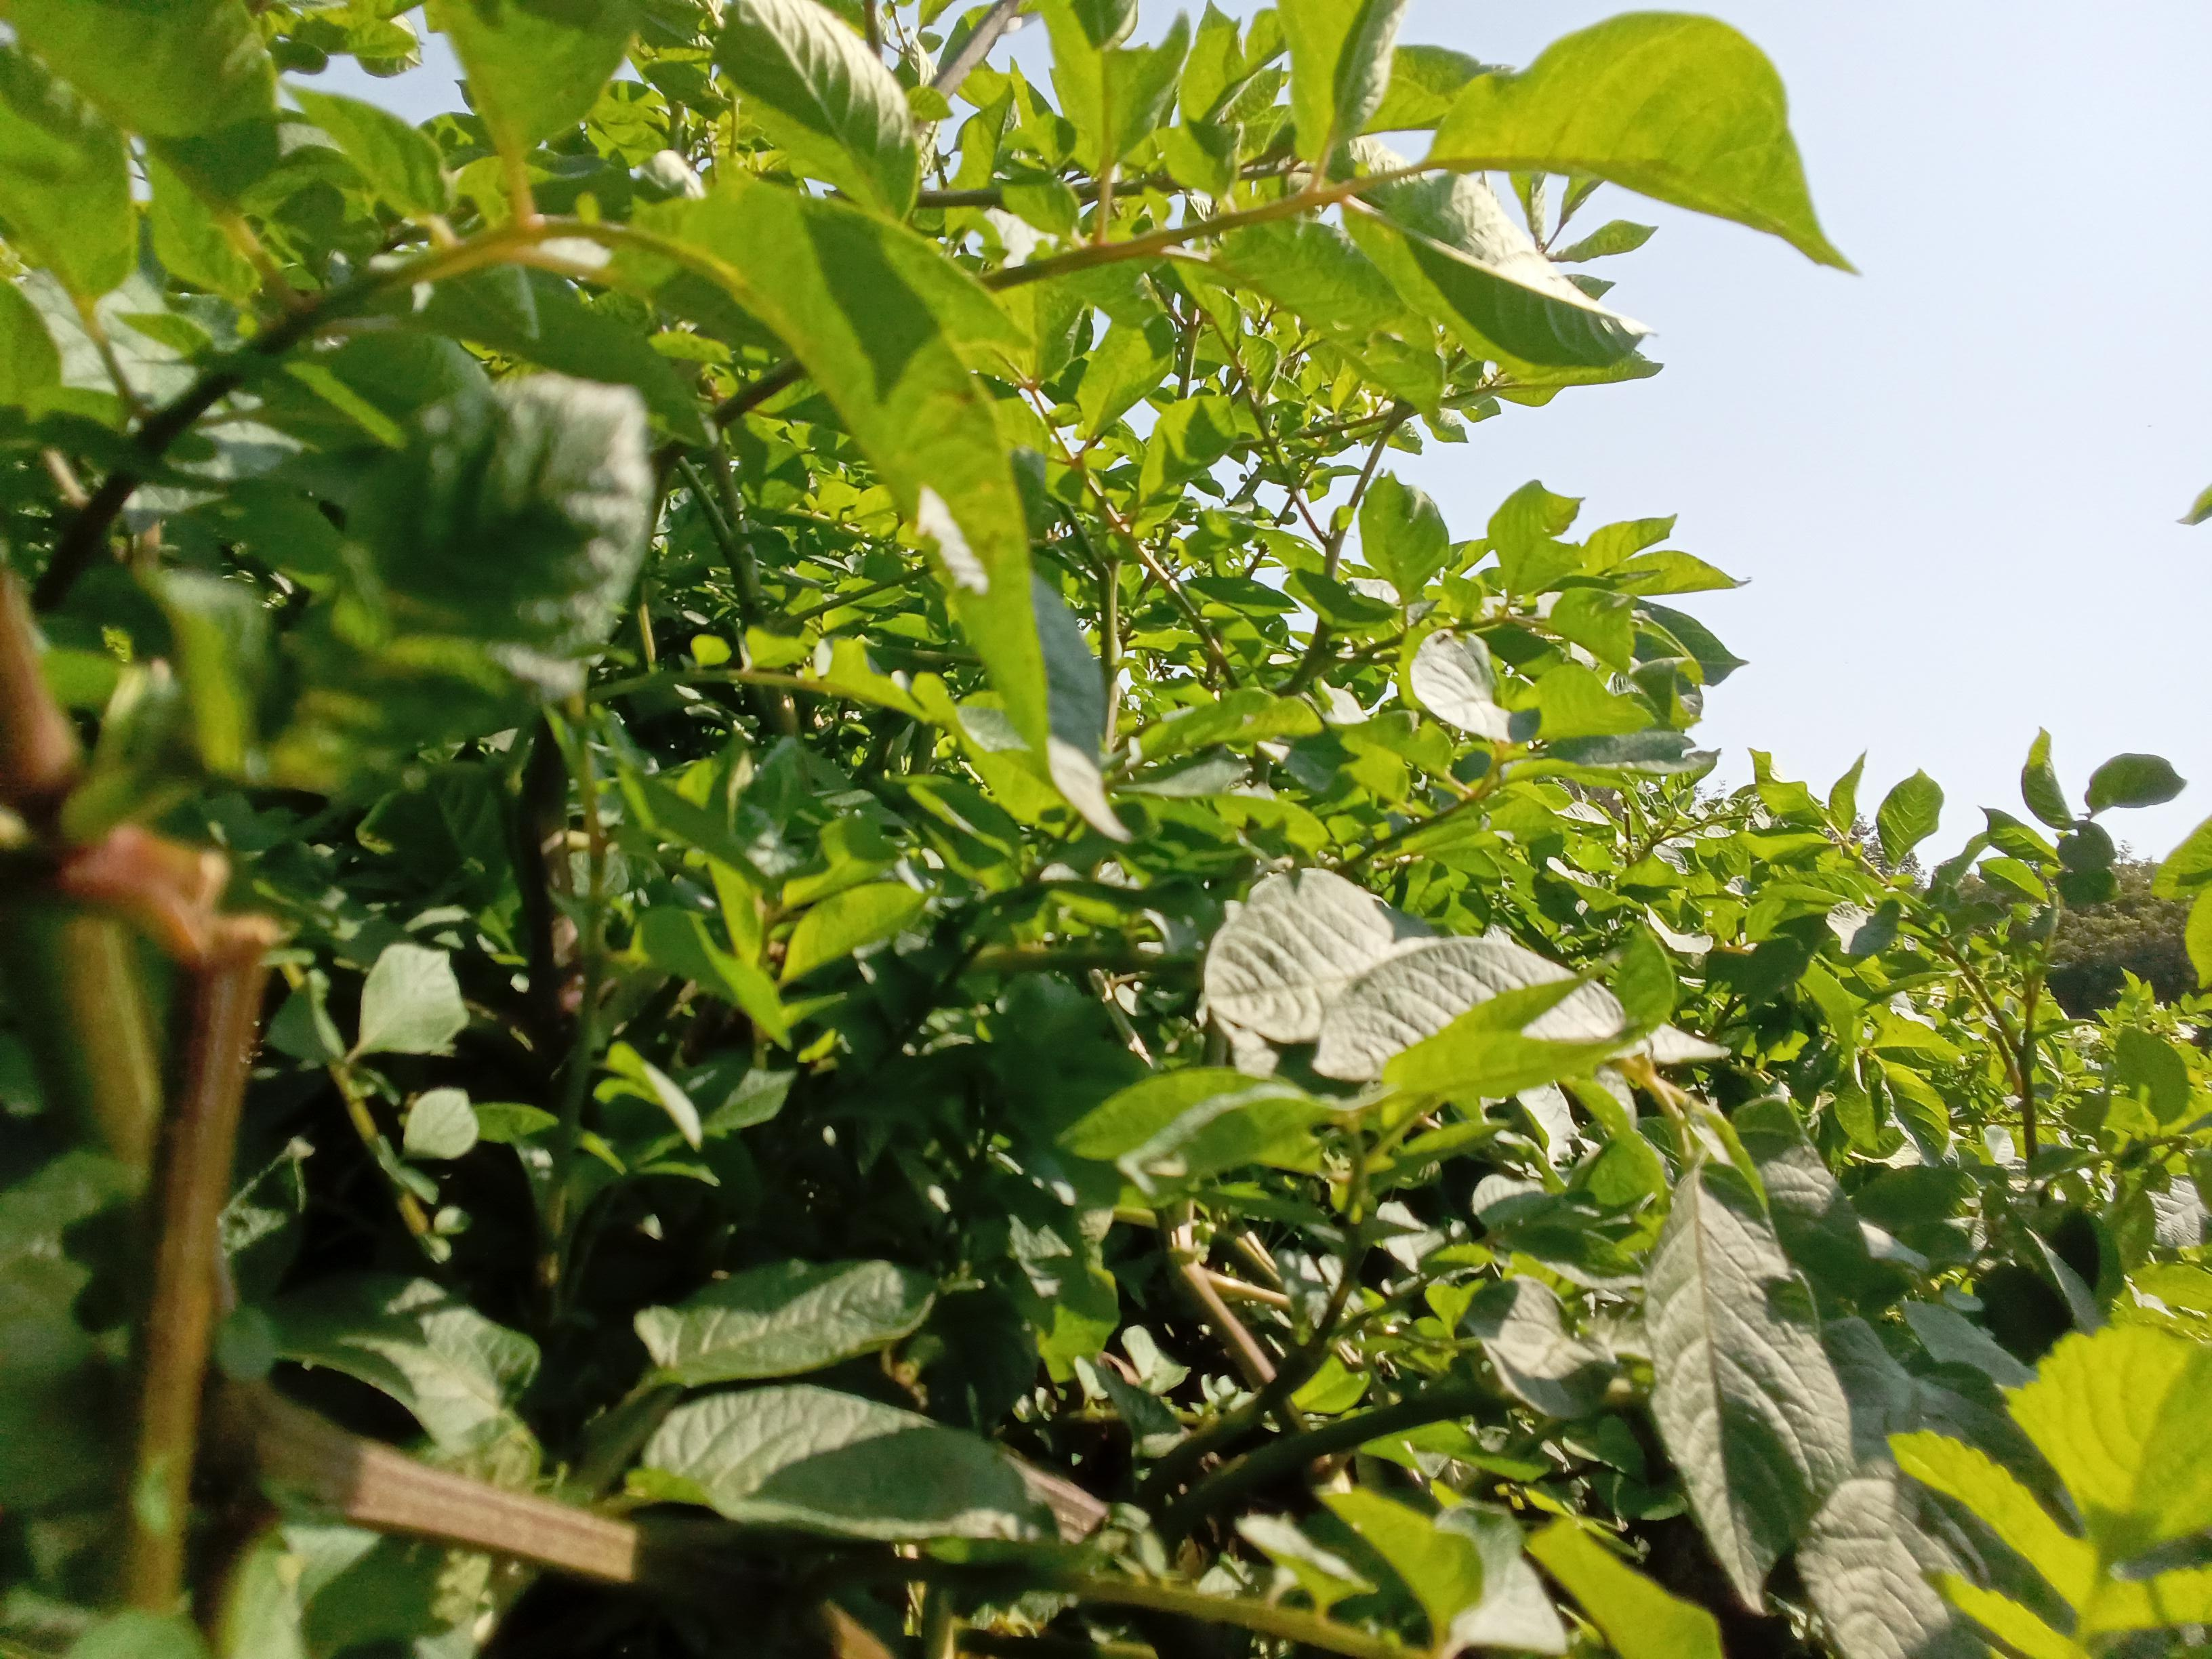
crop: potato
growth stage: flowering
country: Kenya
